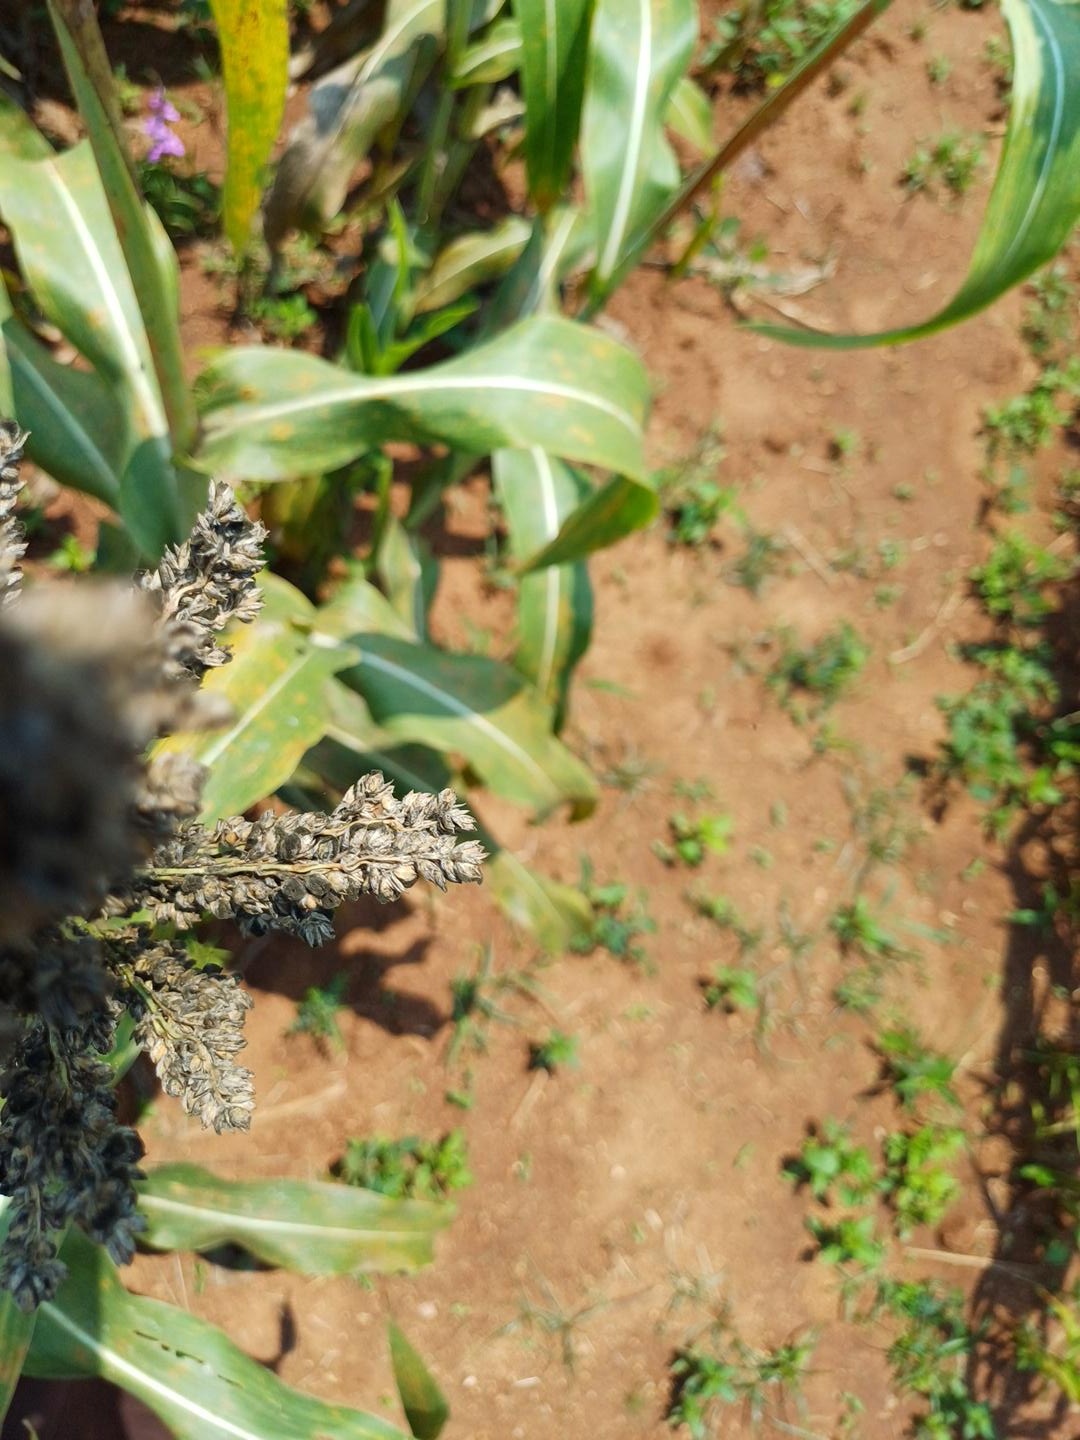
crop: sorghum
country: Kenya
